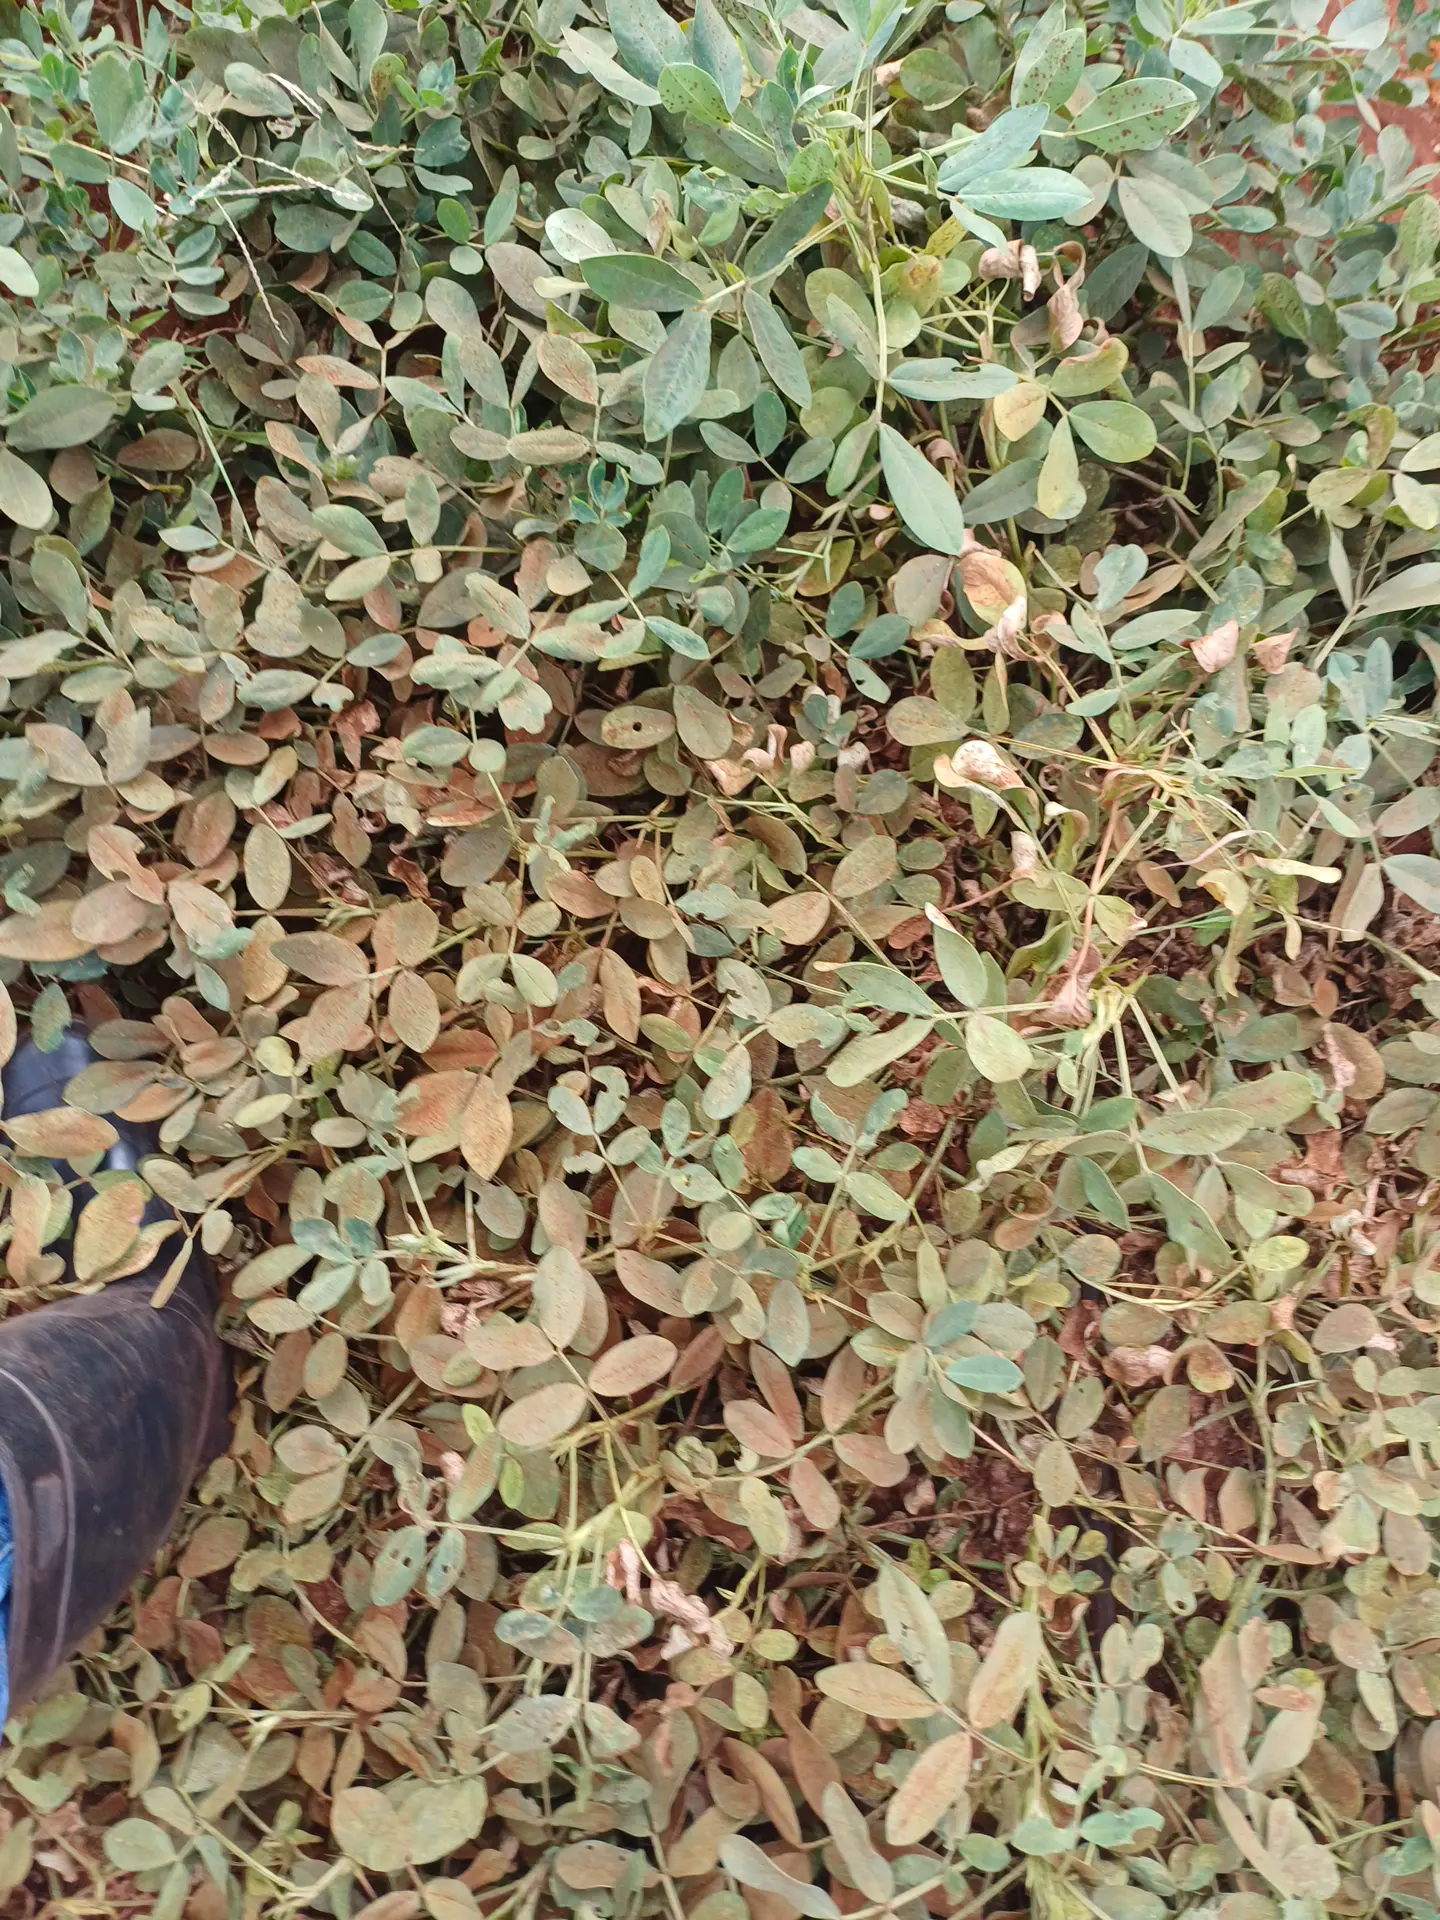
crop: groundnut
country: Kenya
